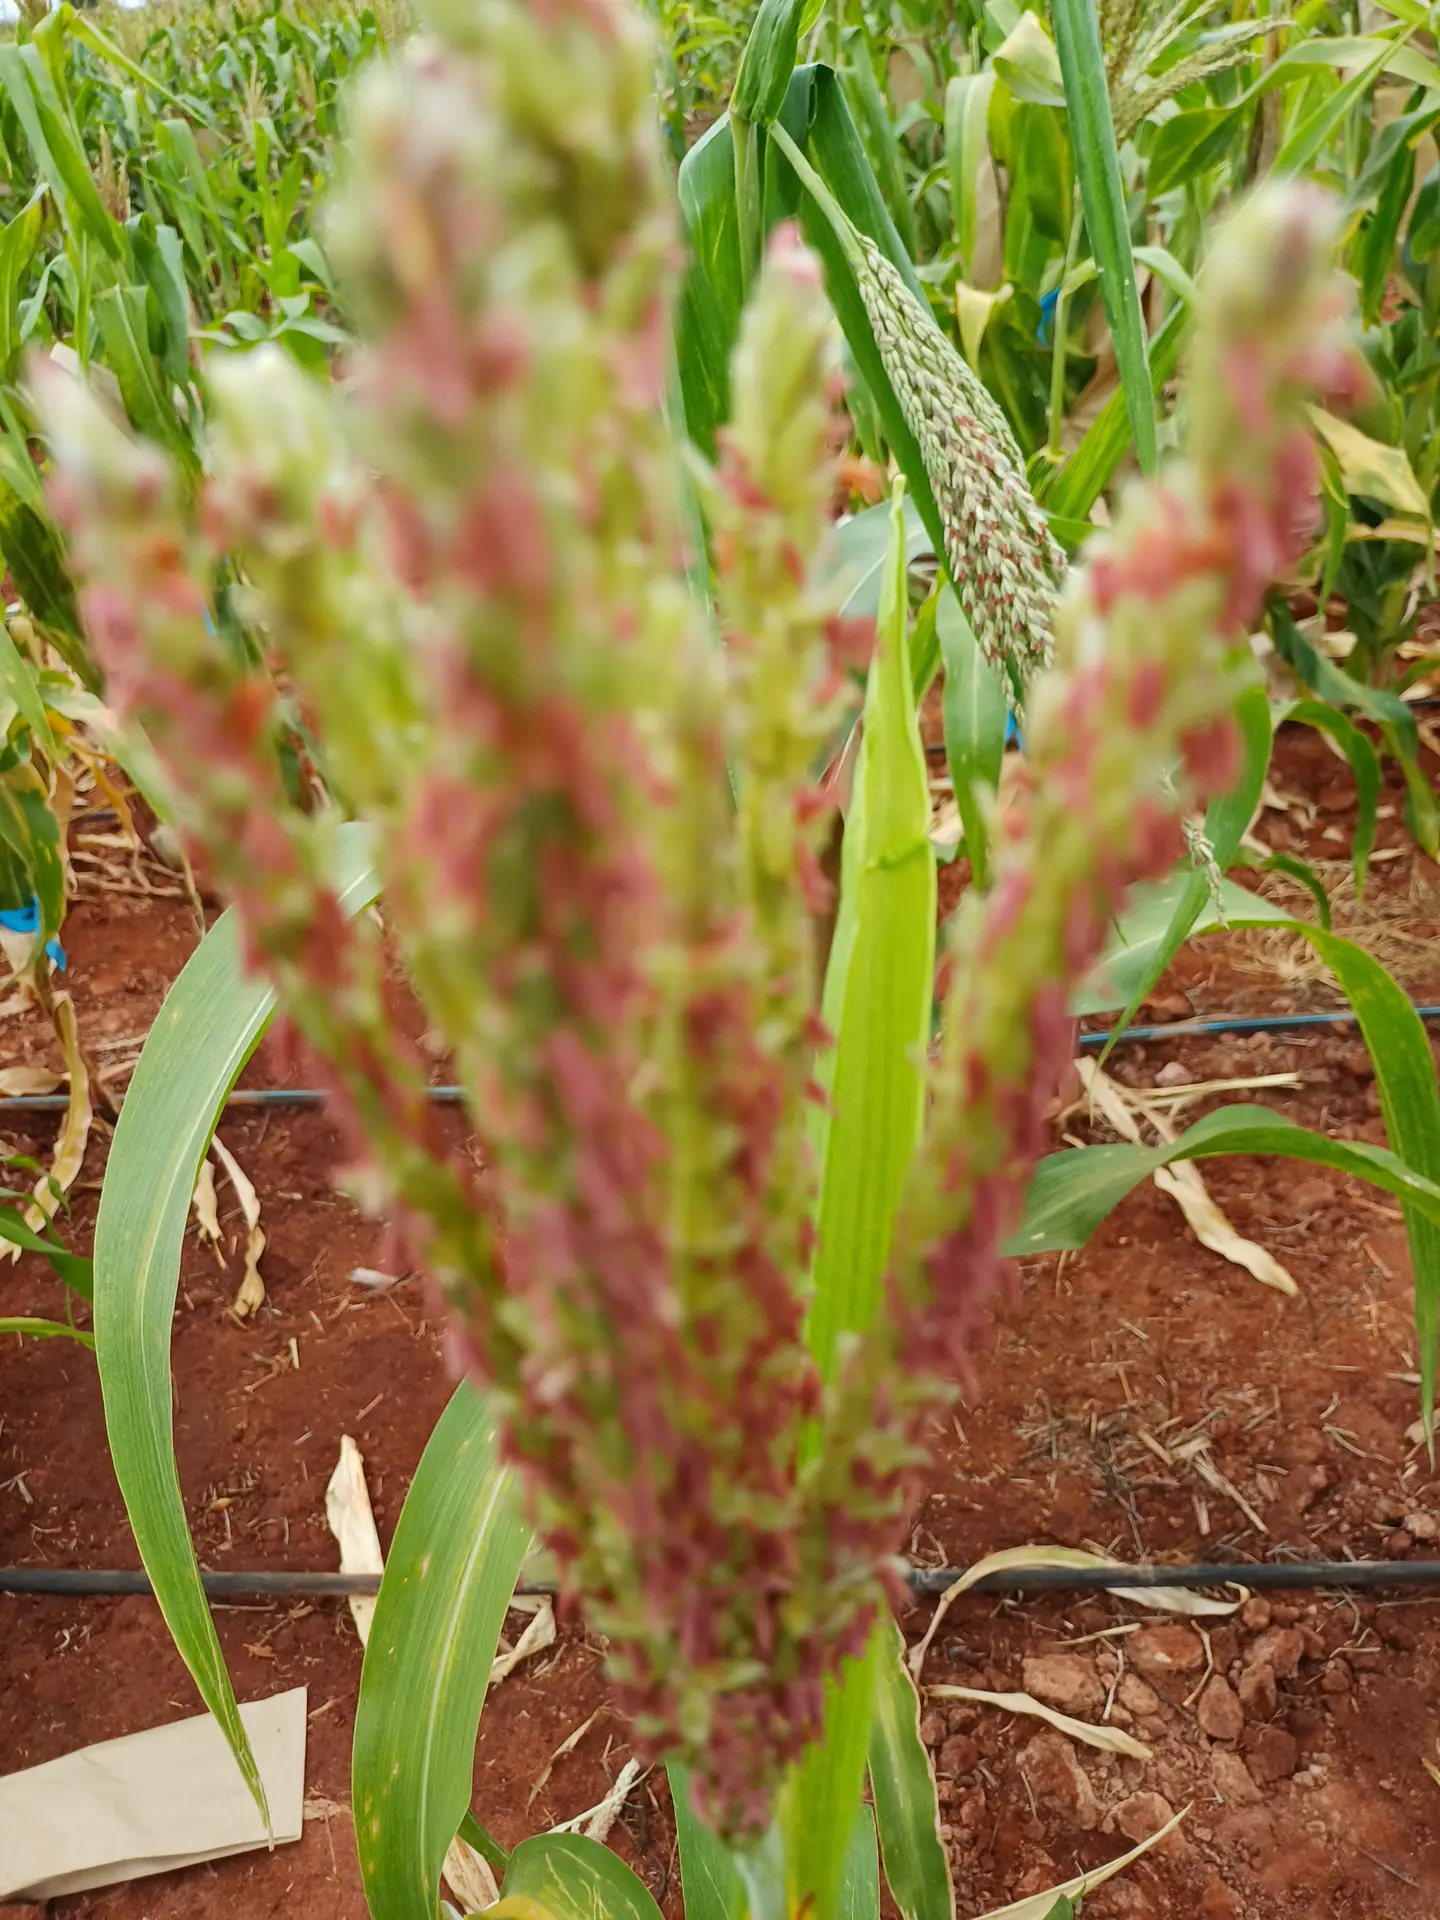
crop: maize
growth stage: flowering
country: Kenya
